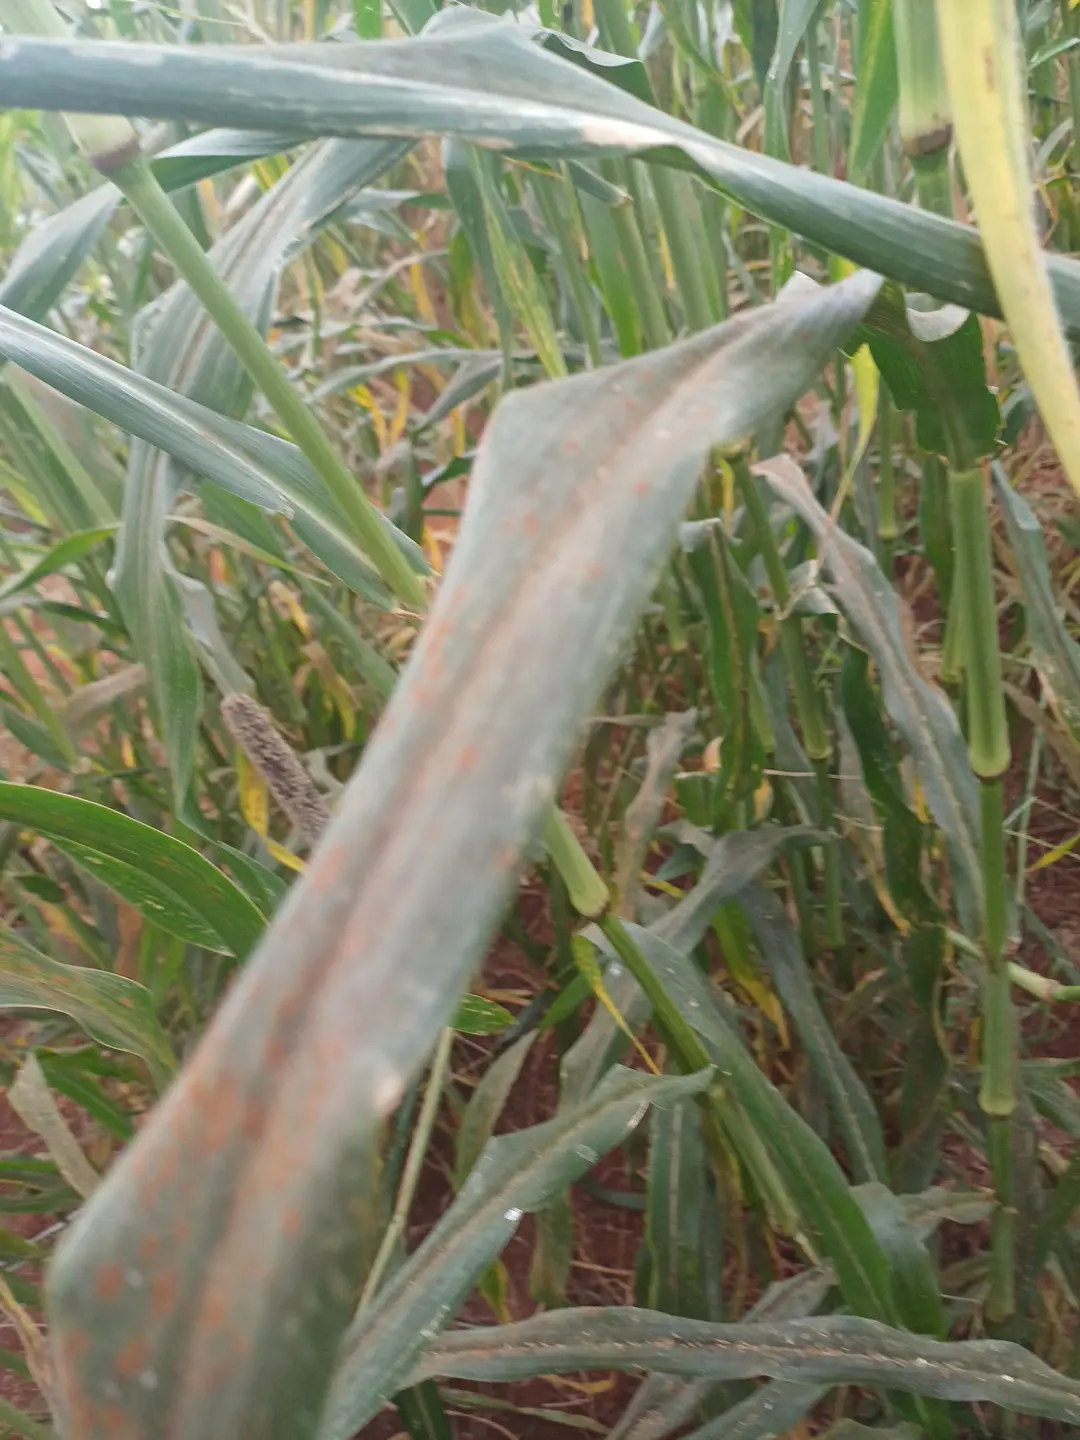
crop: pearl millet
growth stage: filling grain
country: Kenya
